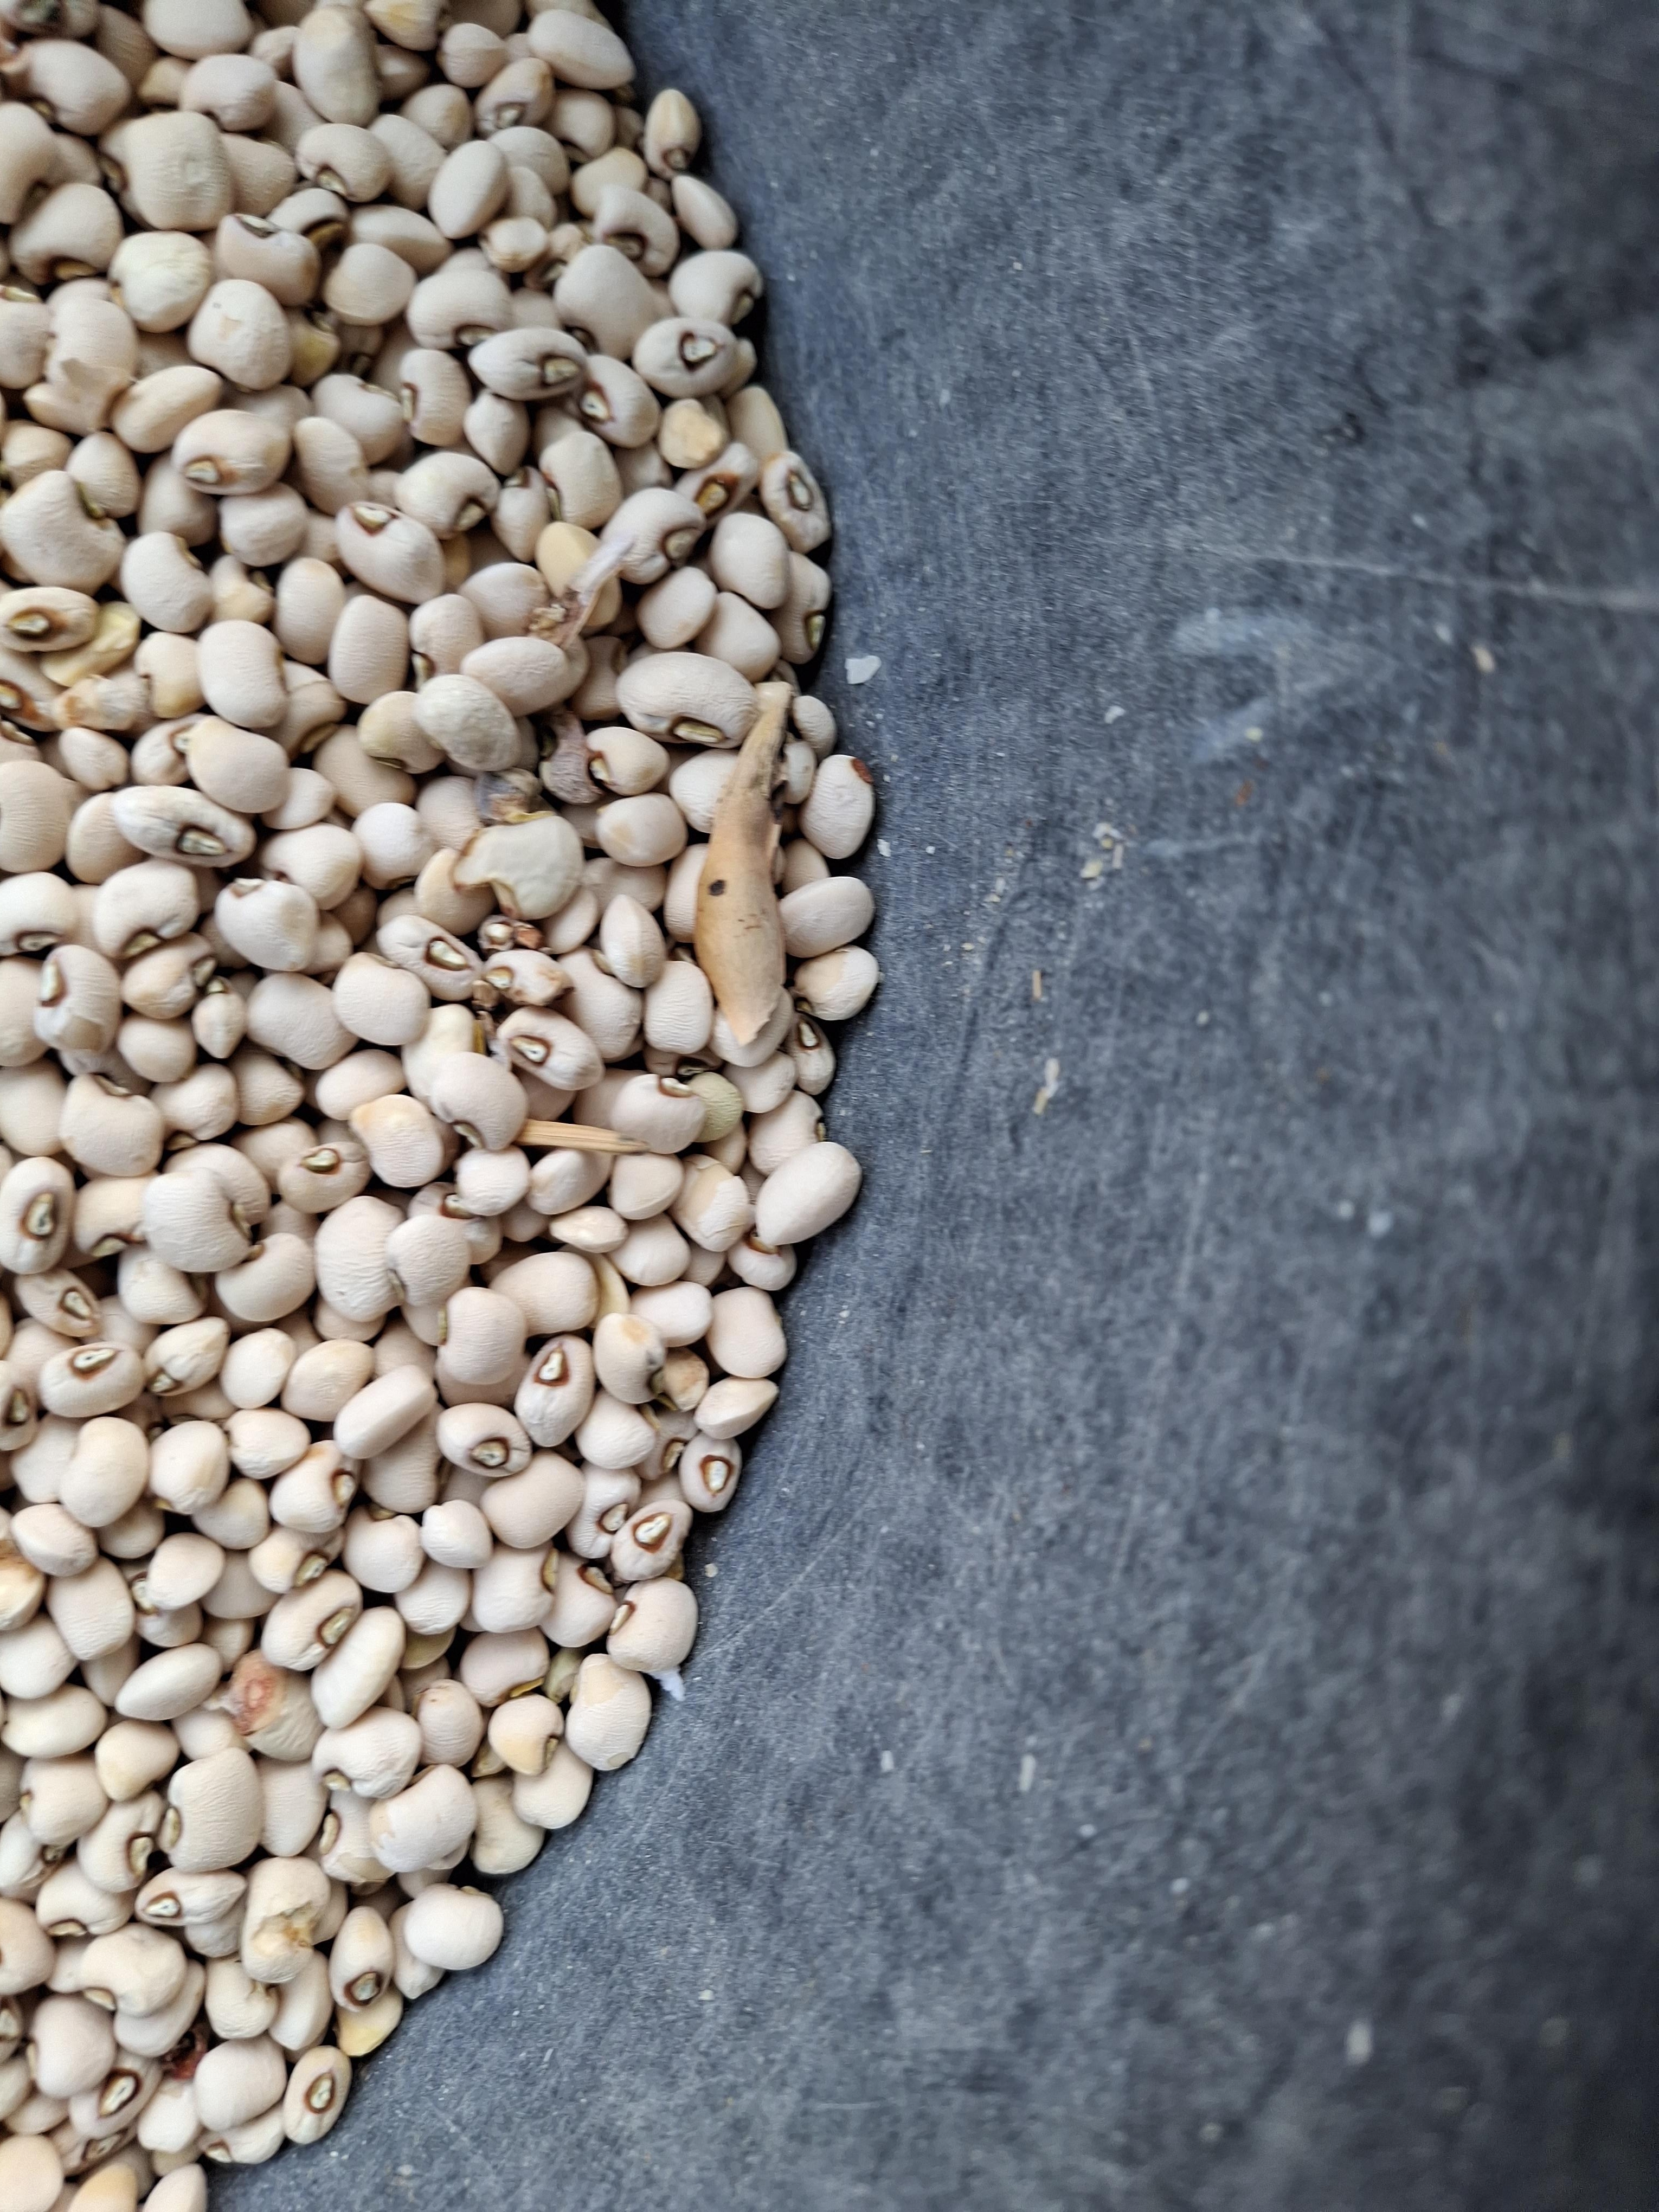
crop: cowpea
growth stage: harvest
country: Nigeria
